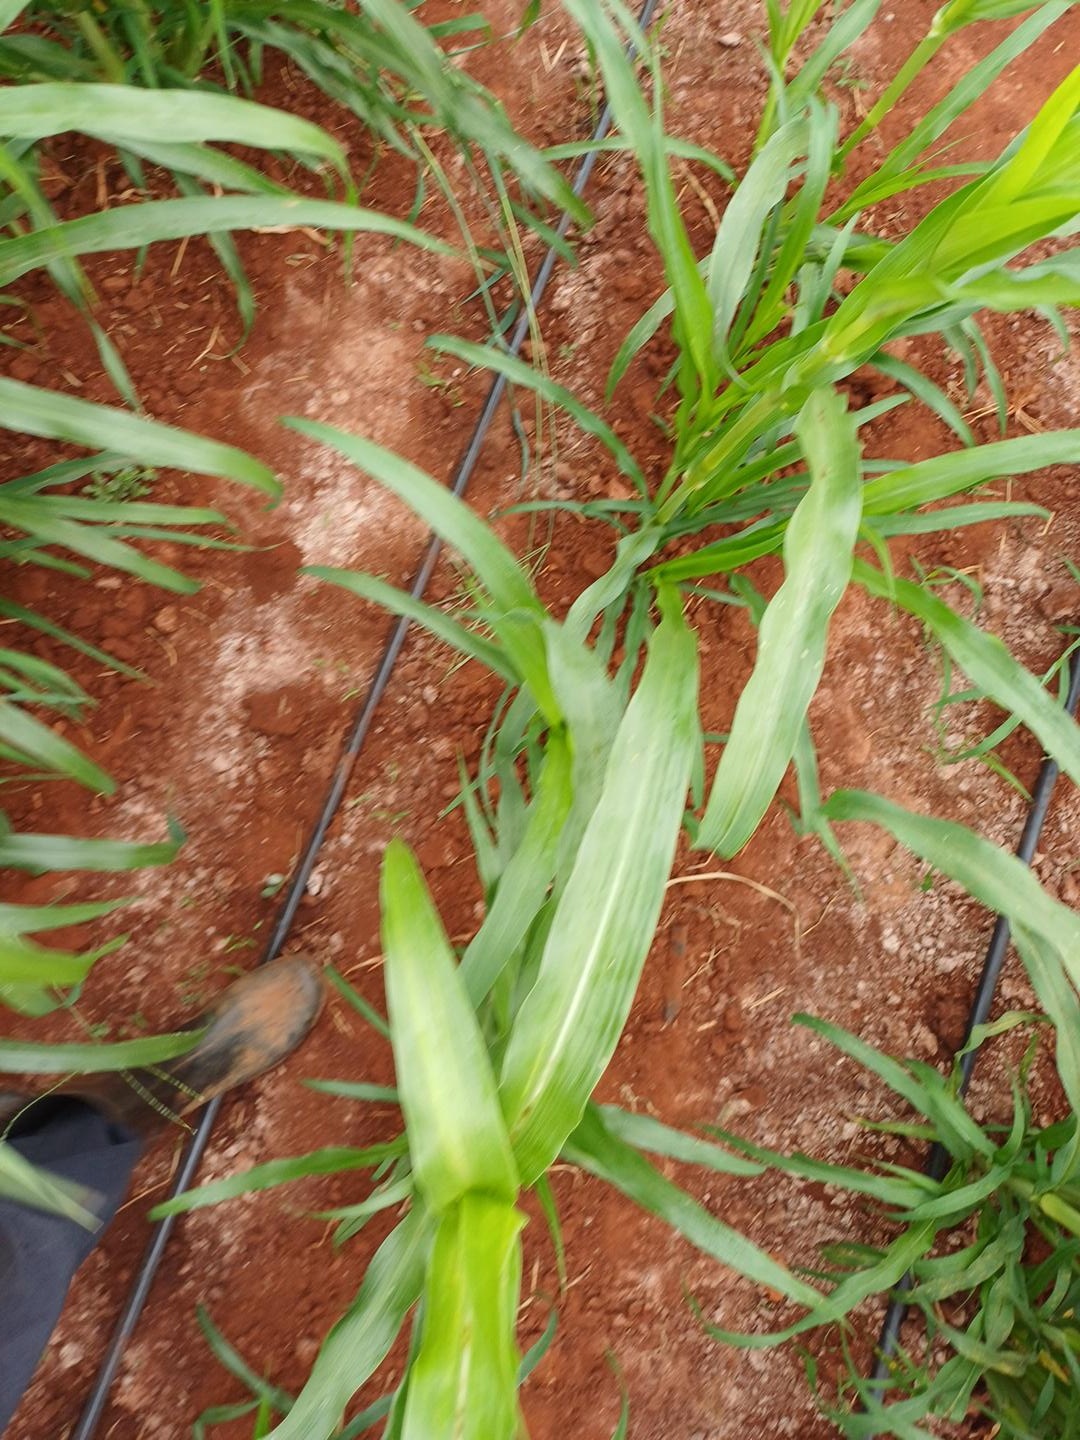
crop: pearl millet
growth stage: flowering
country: Kenya
